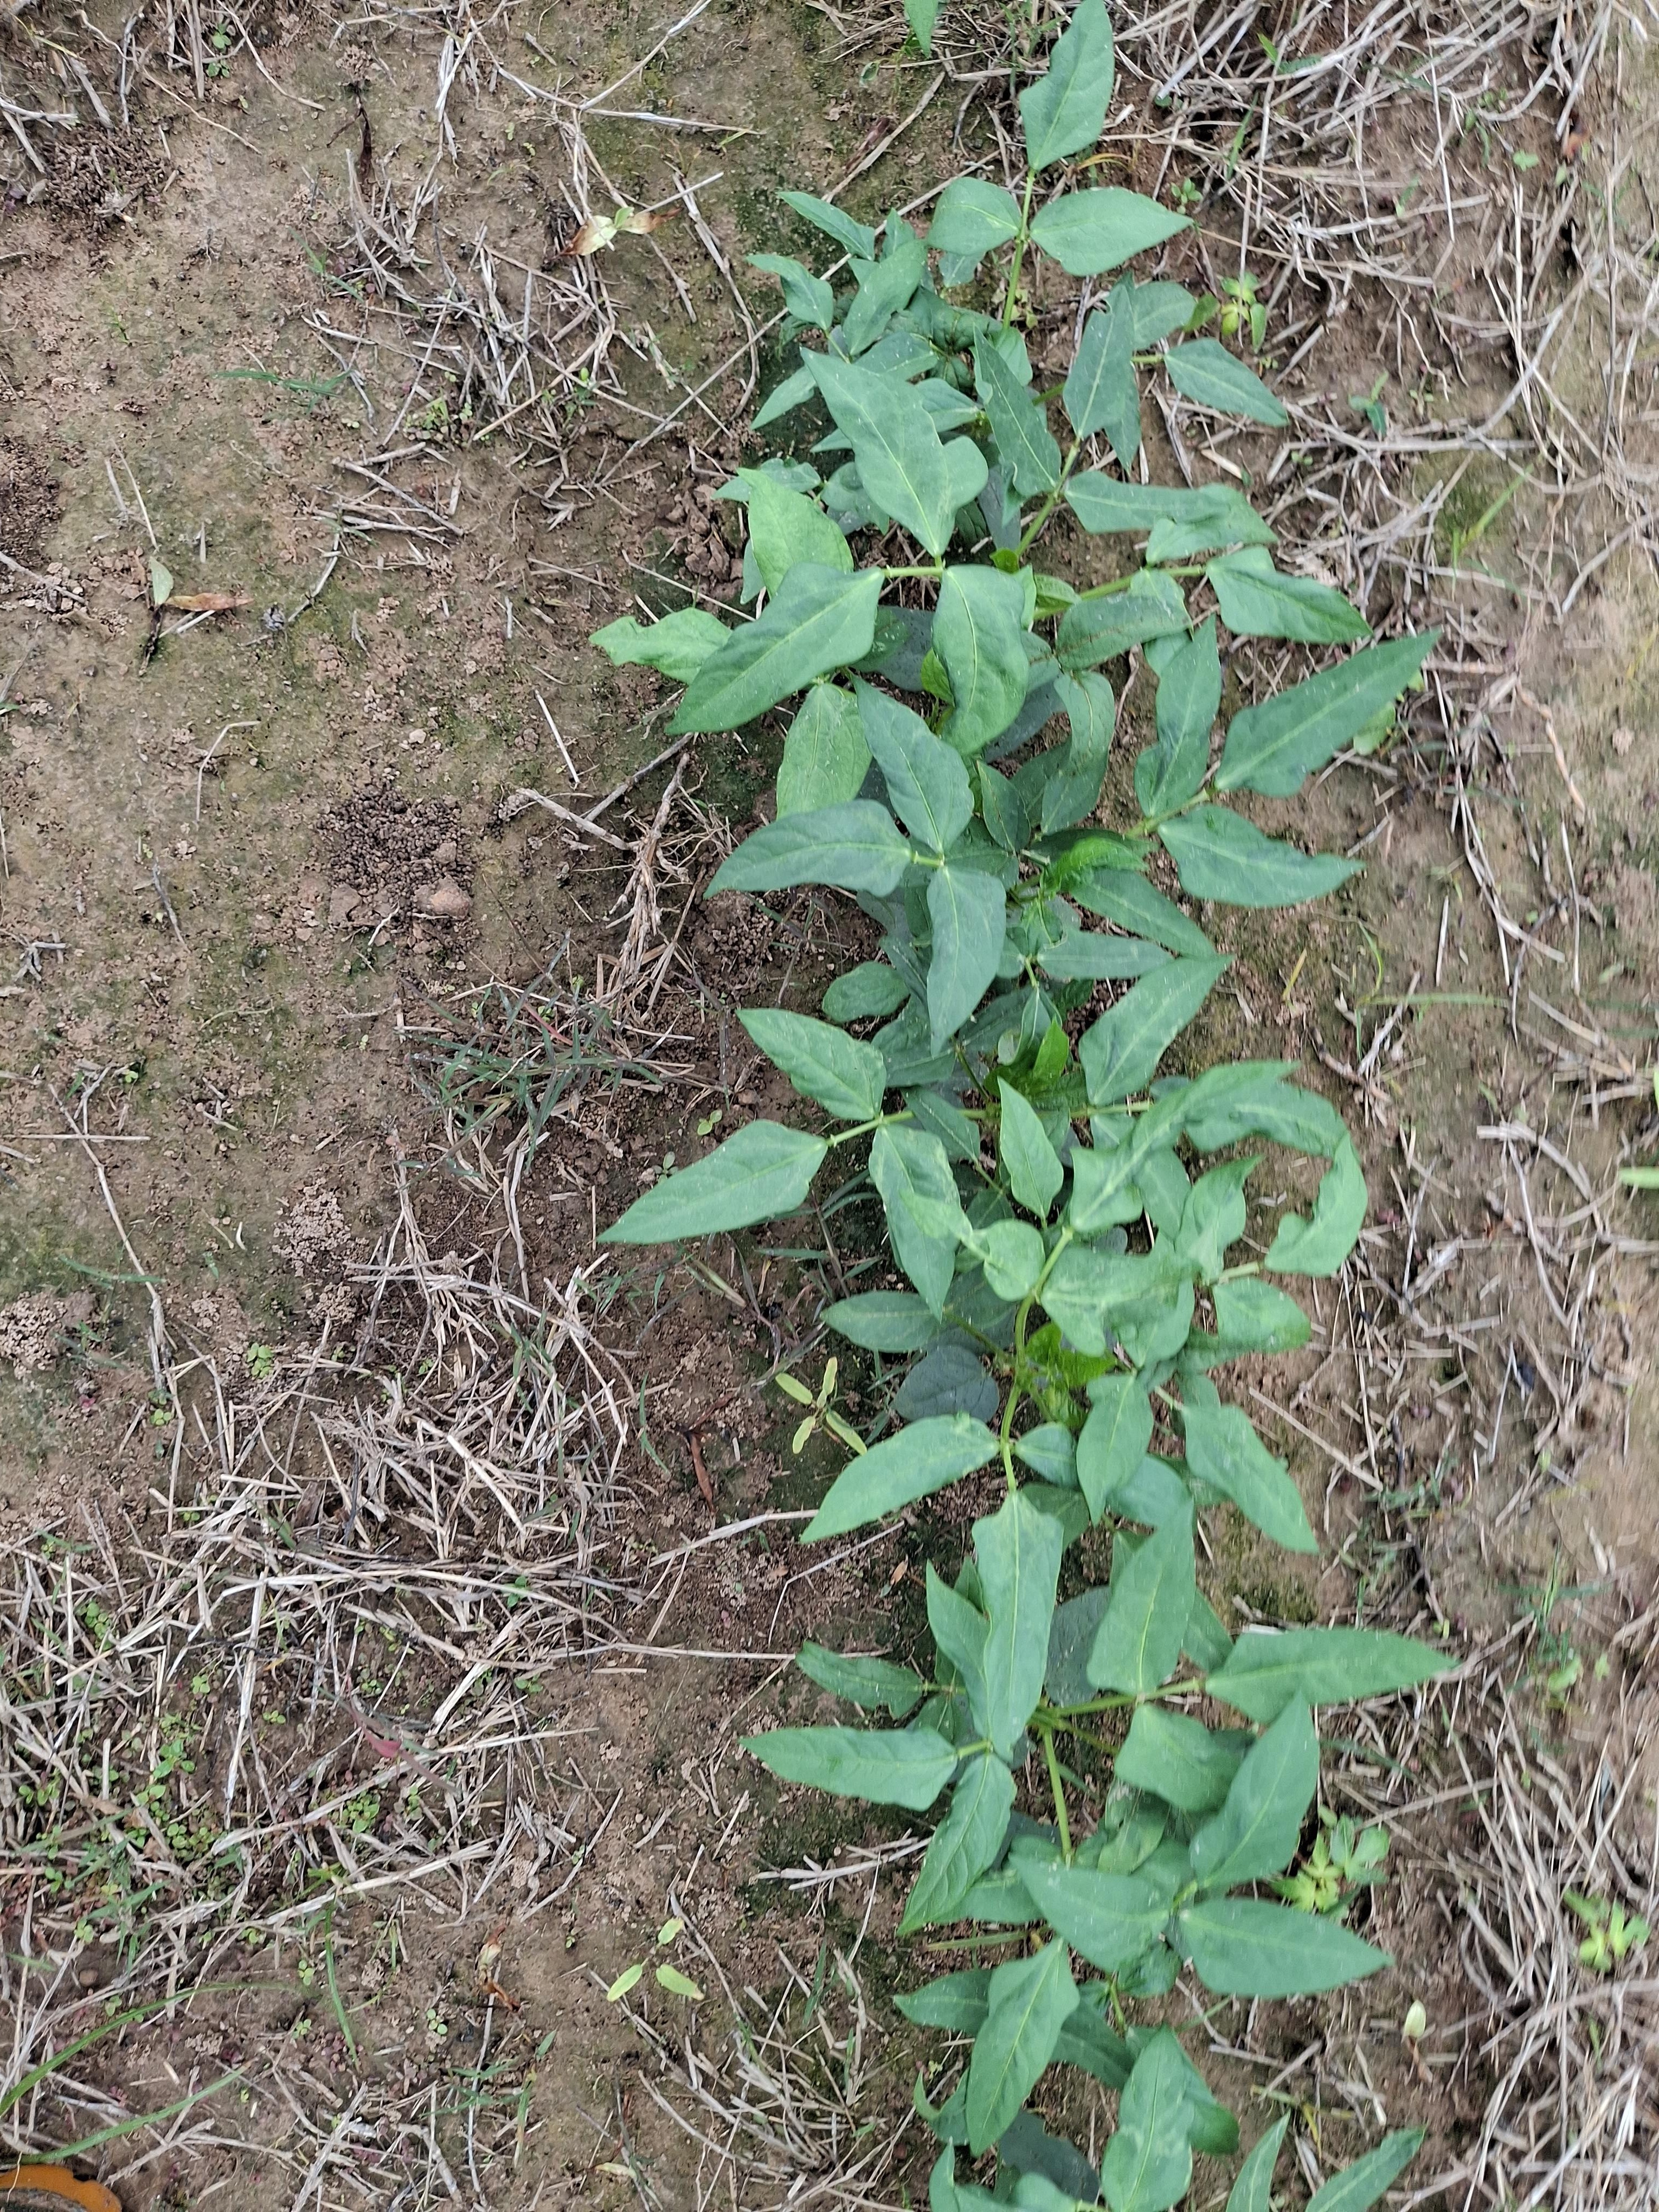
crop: cowpea
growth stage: emergence
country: Nigeria
